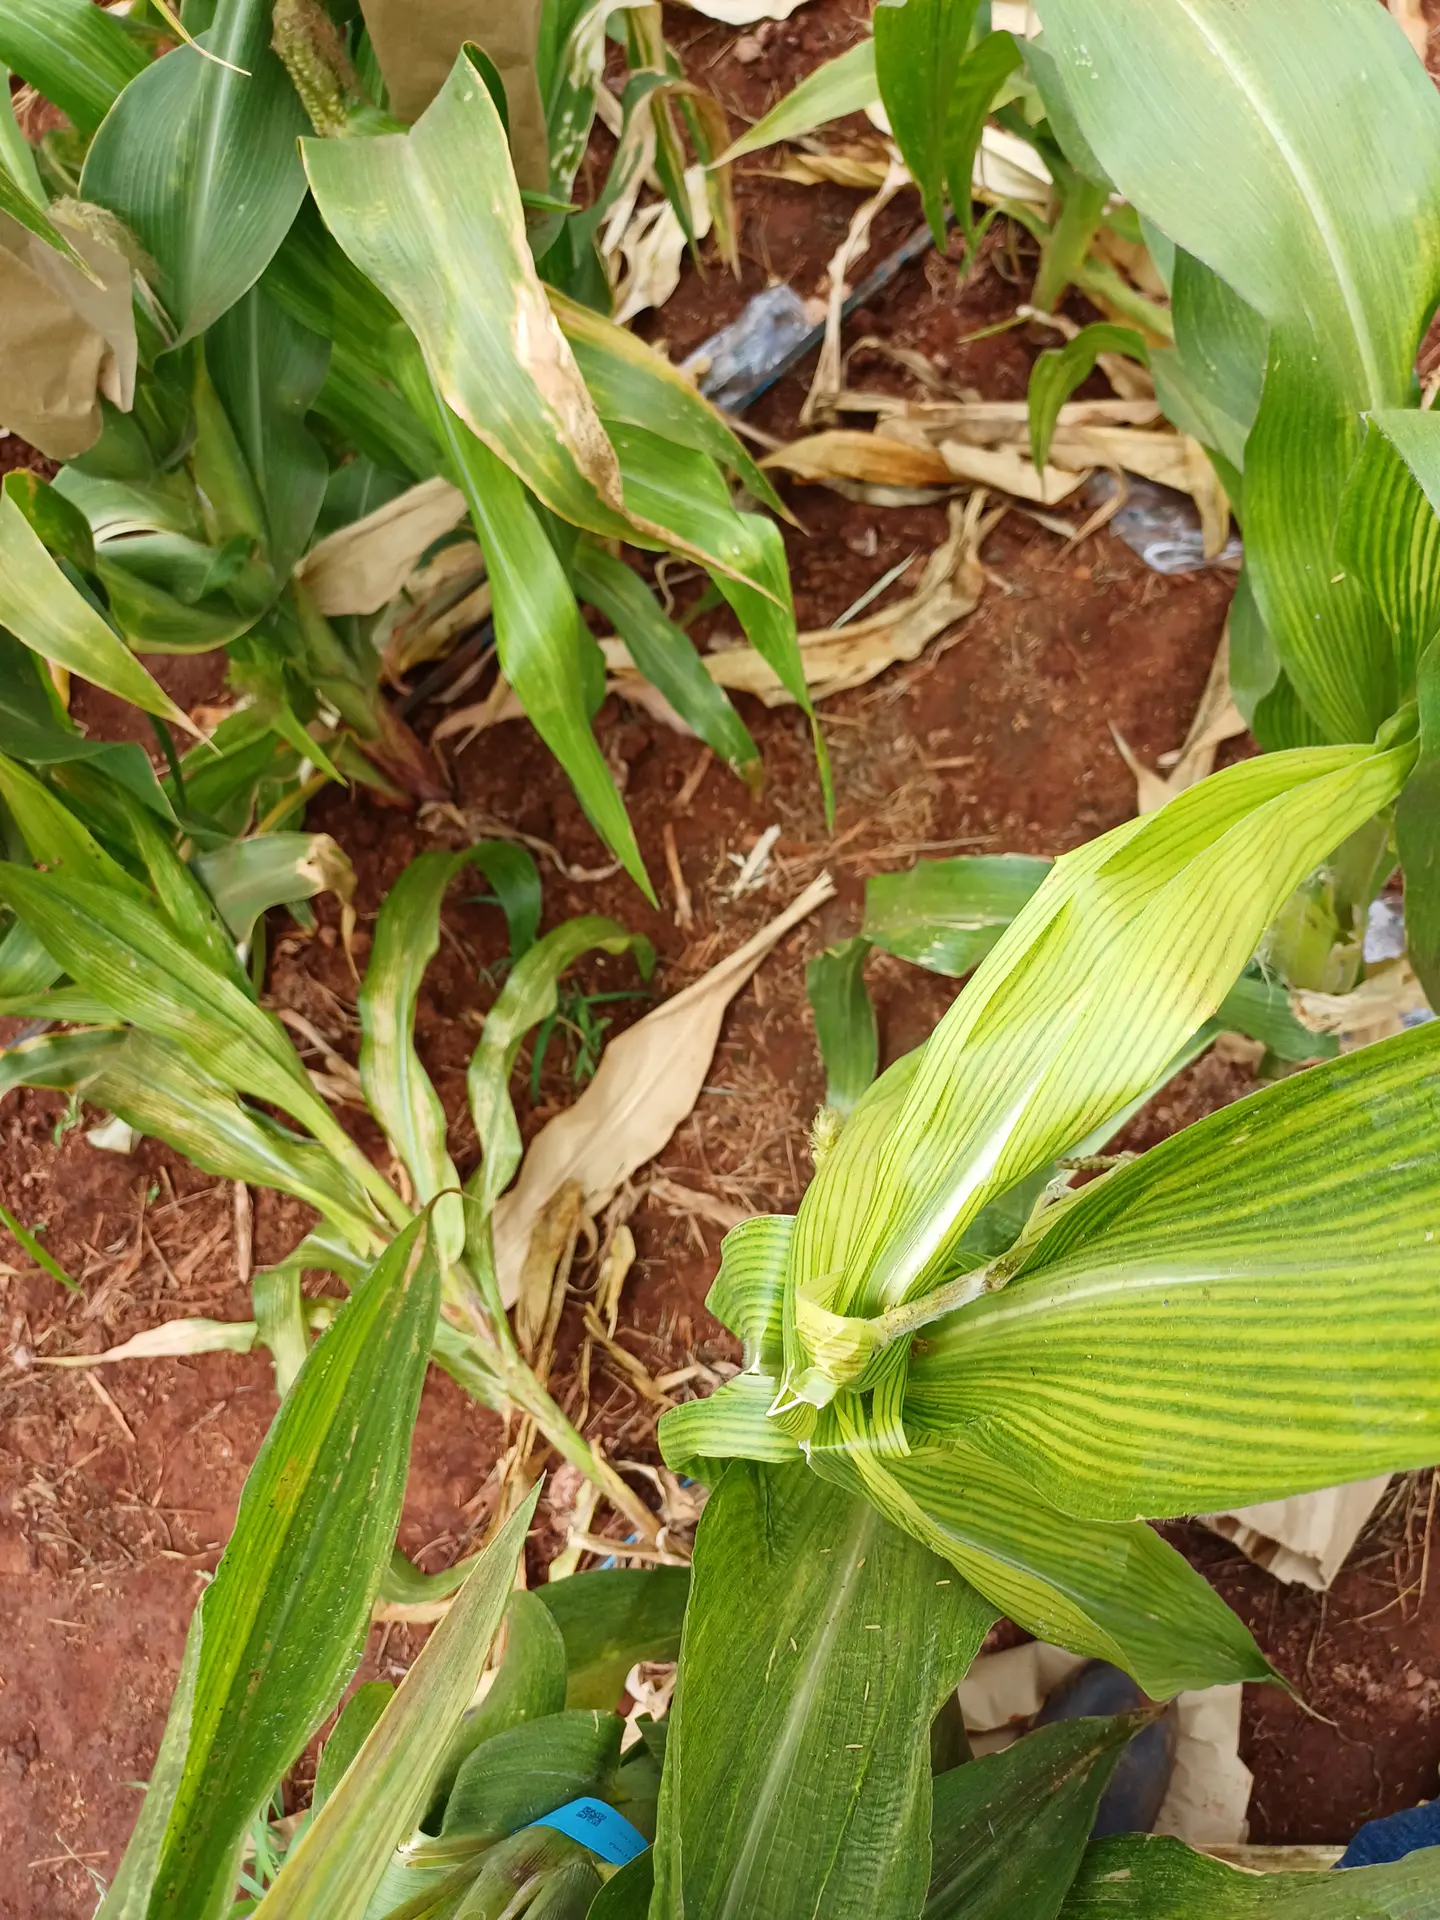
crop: maize
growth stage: flowering
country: Kenya
